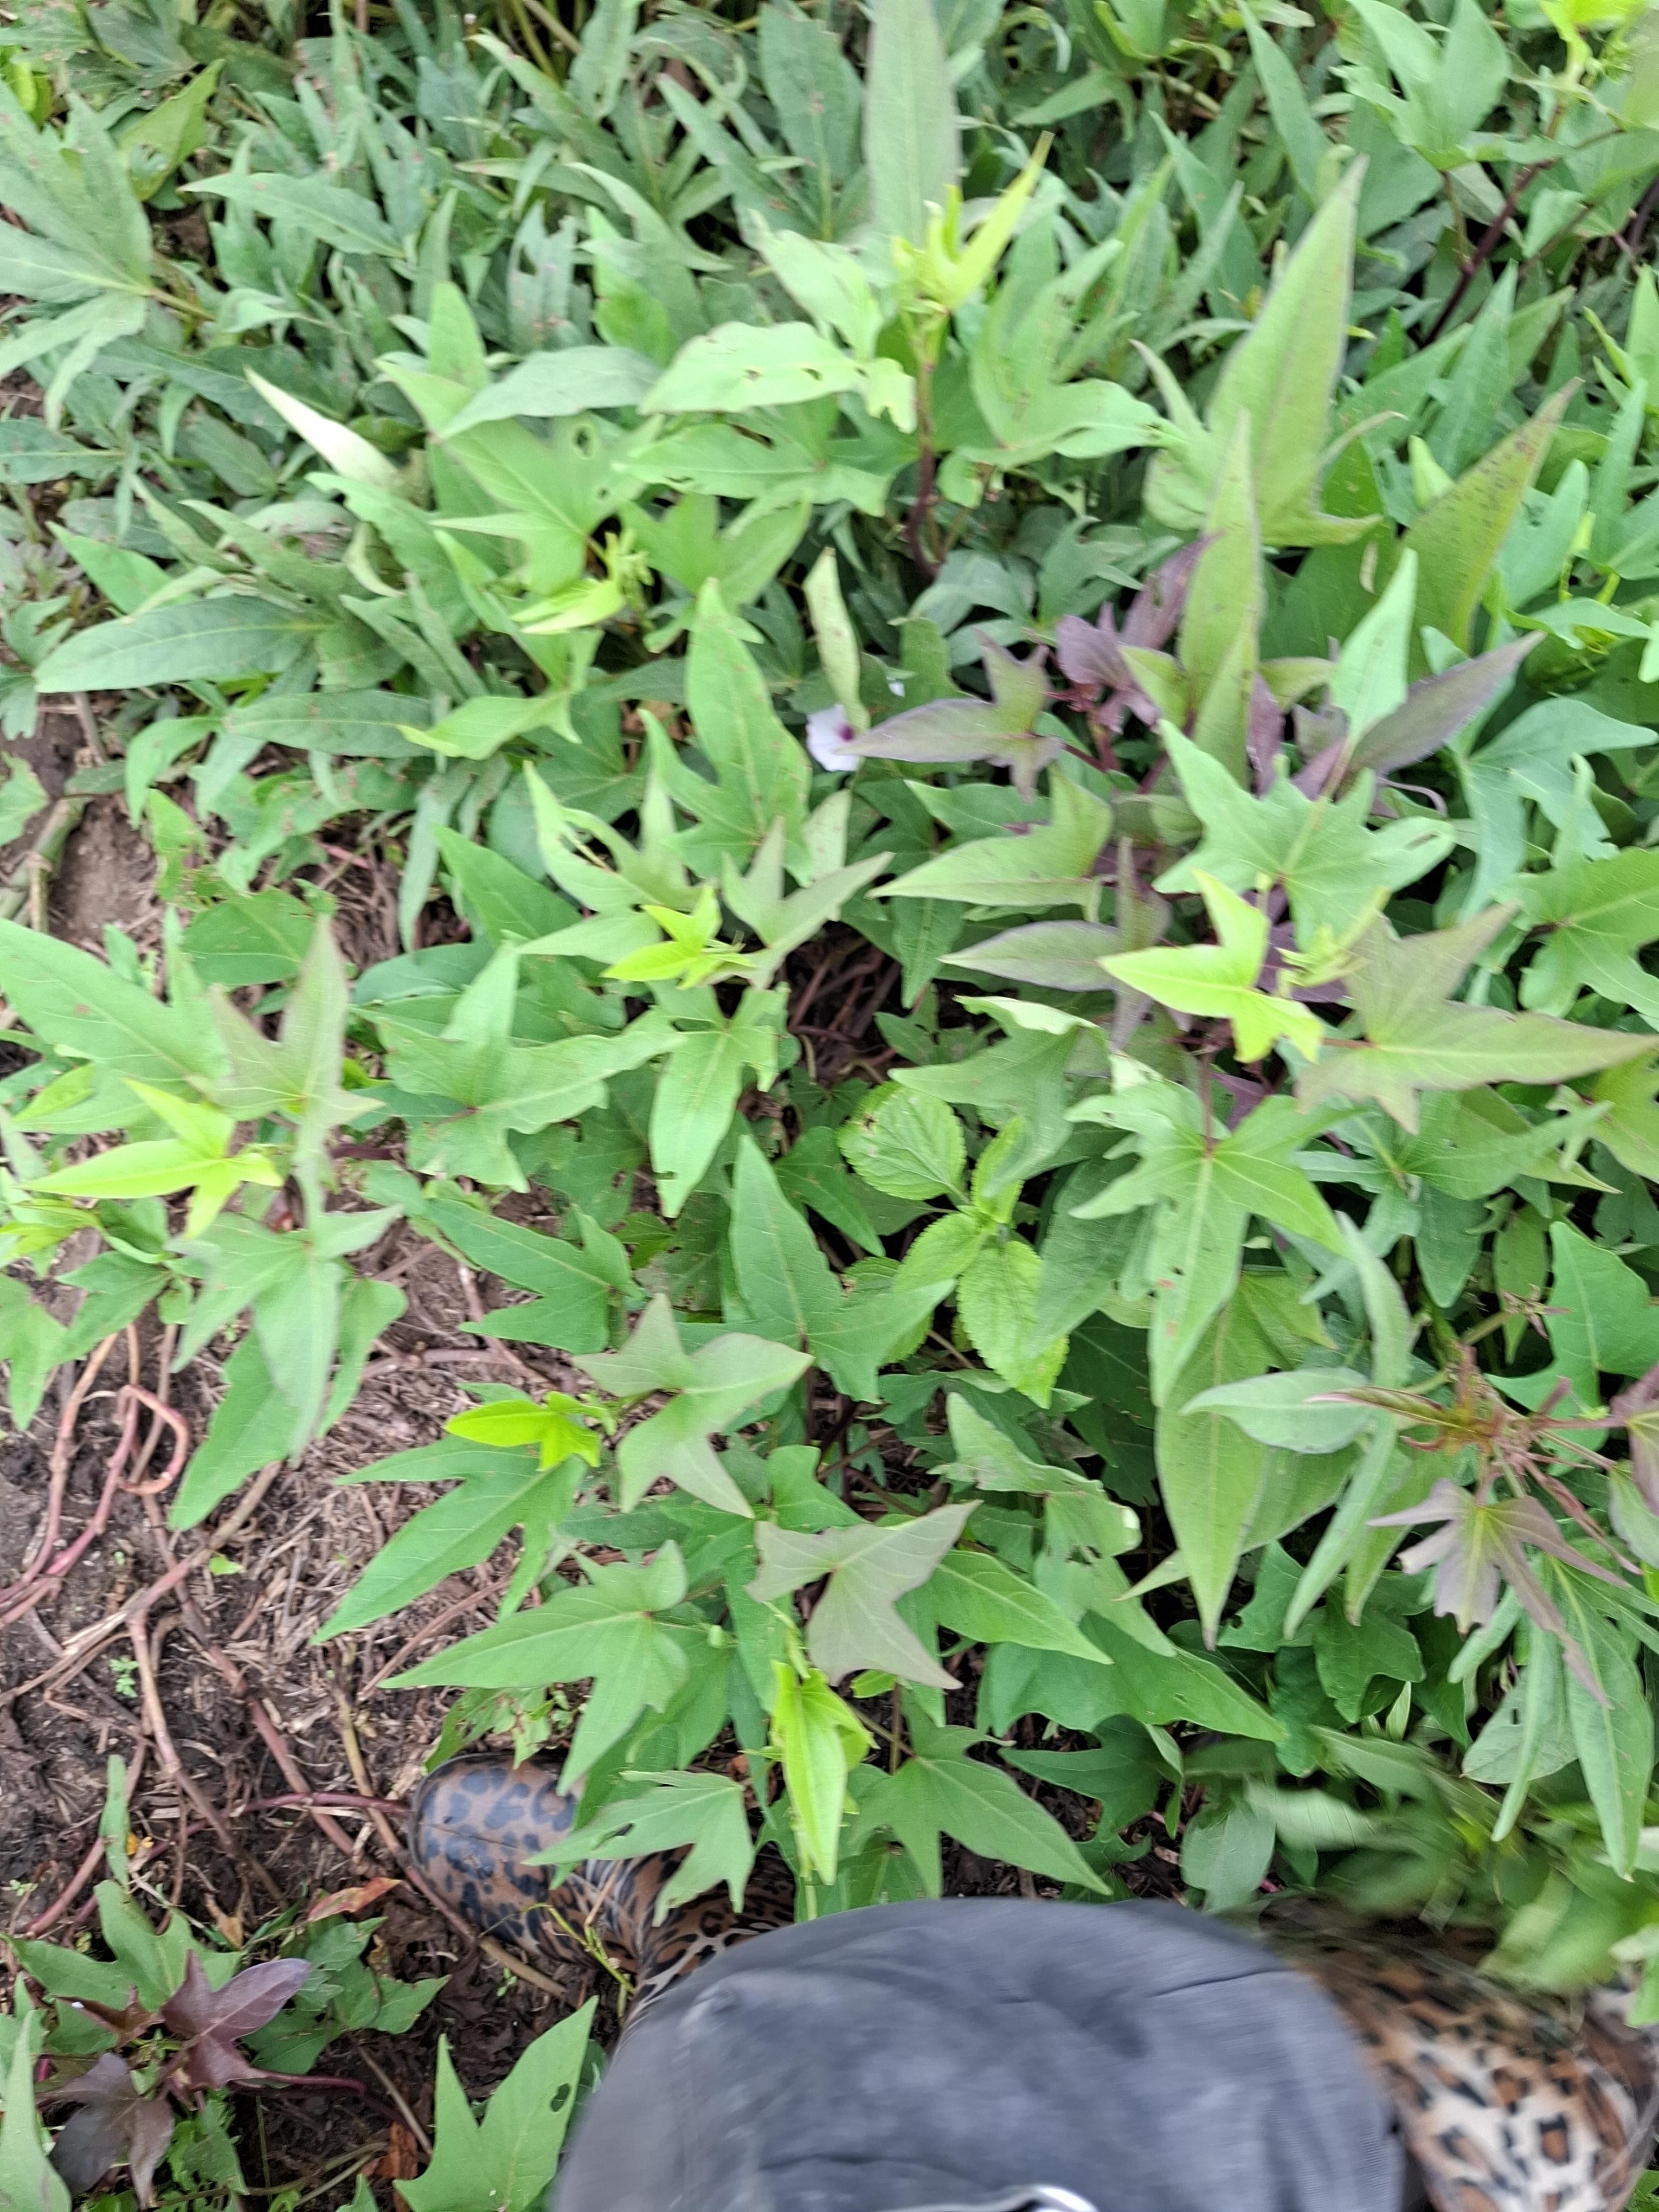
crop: sweet potato
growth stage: flowering
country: Tanzania
